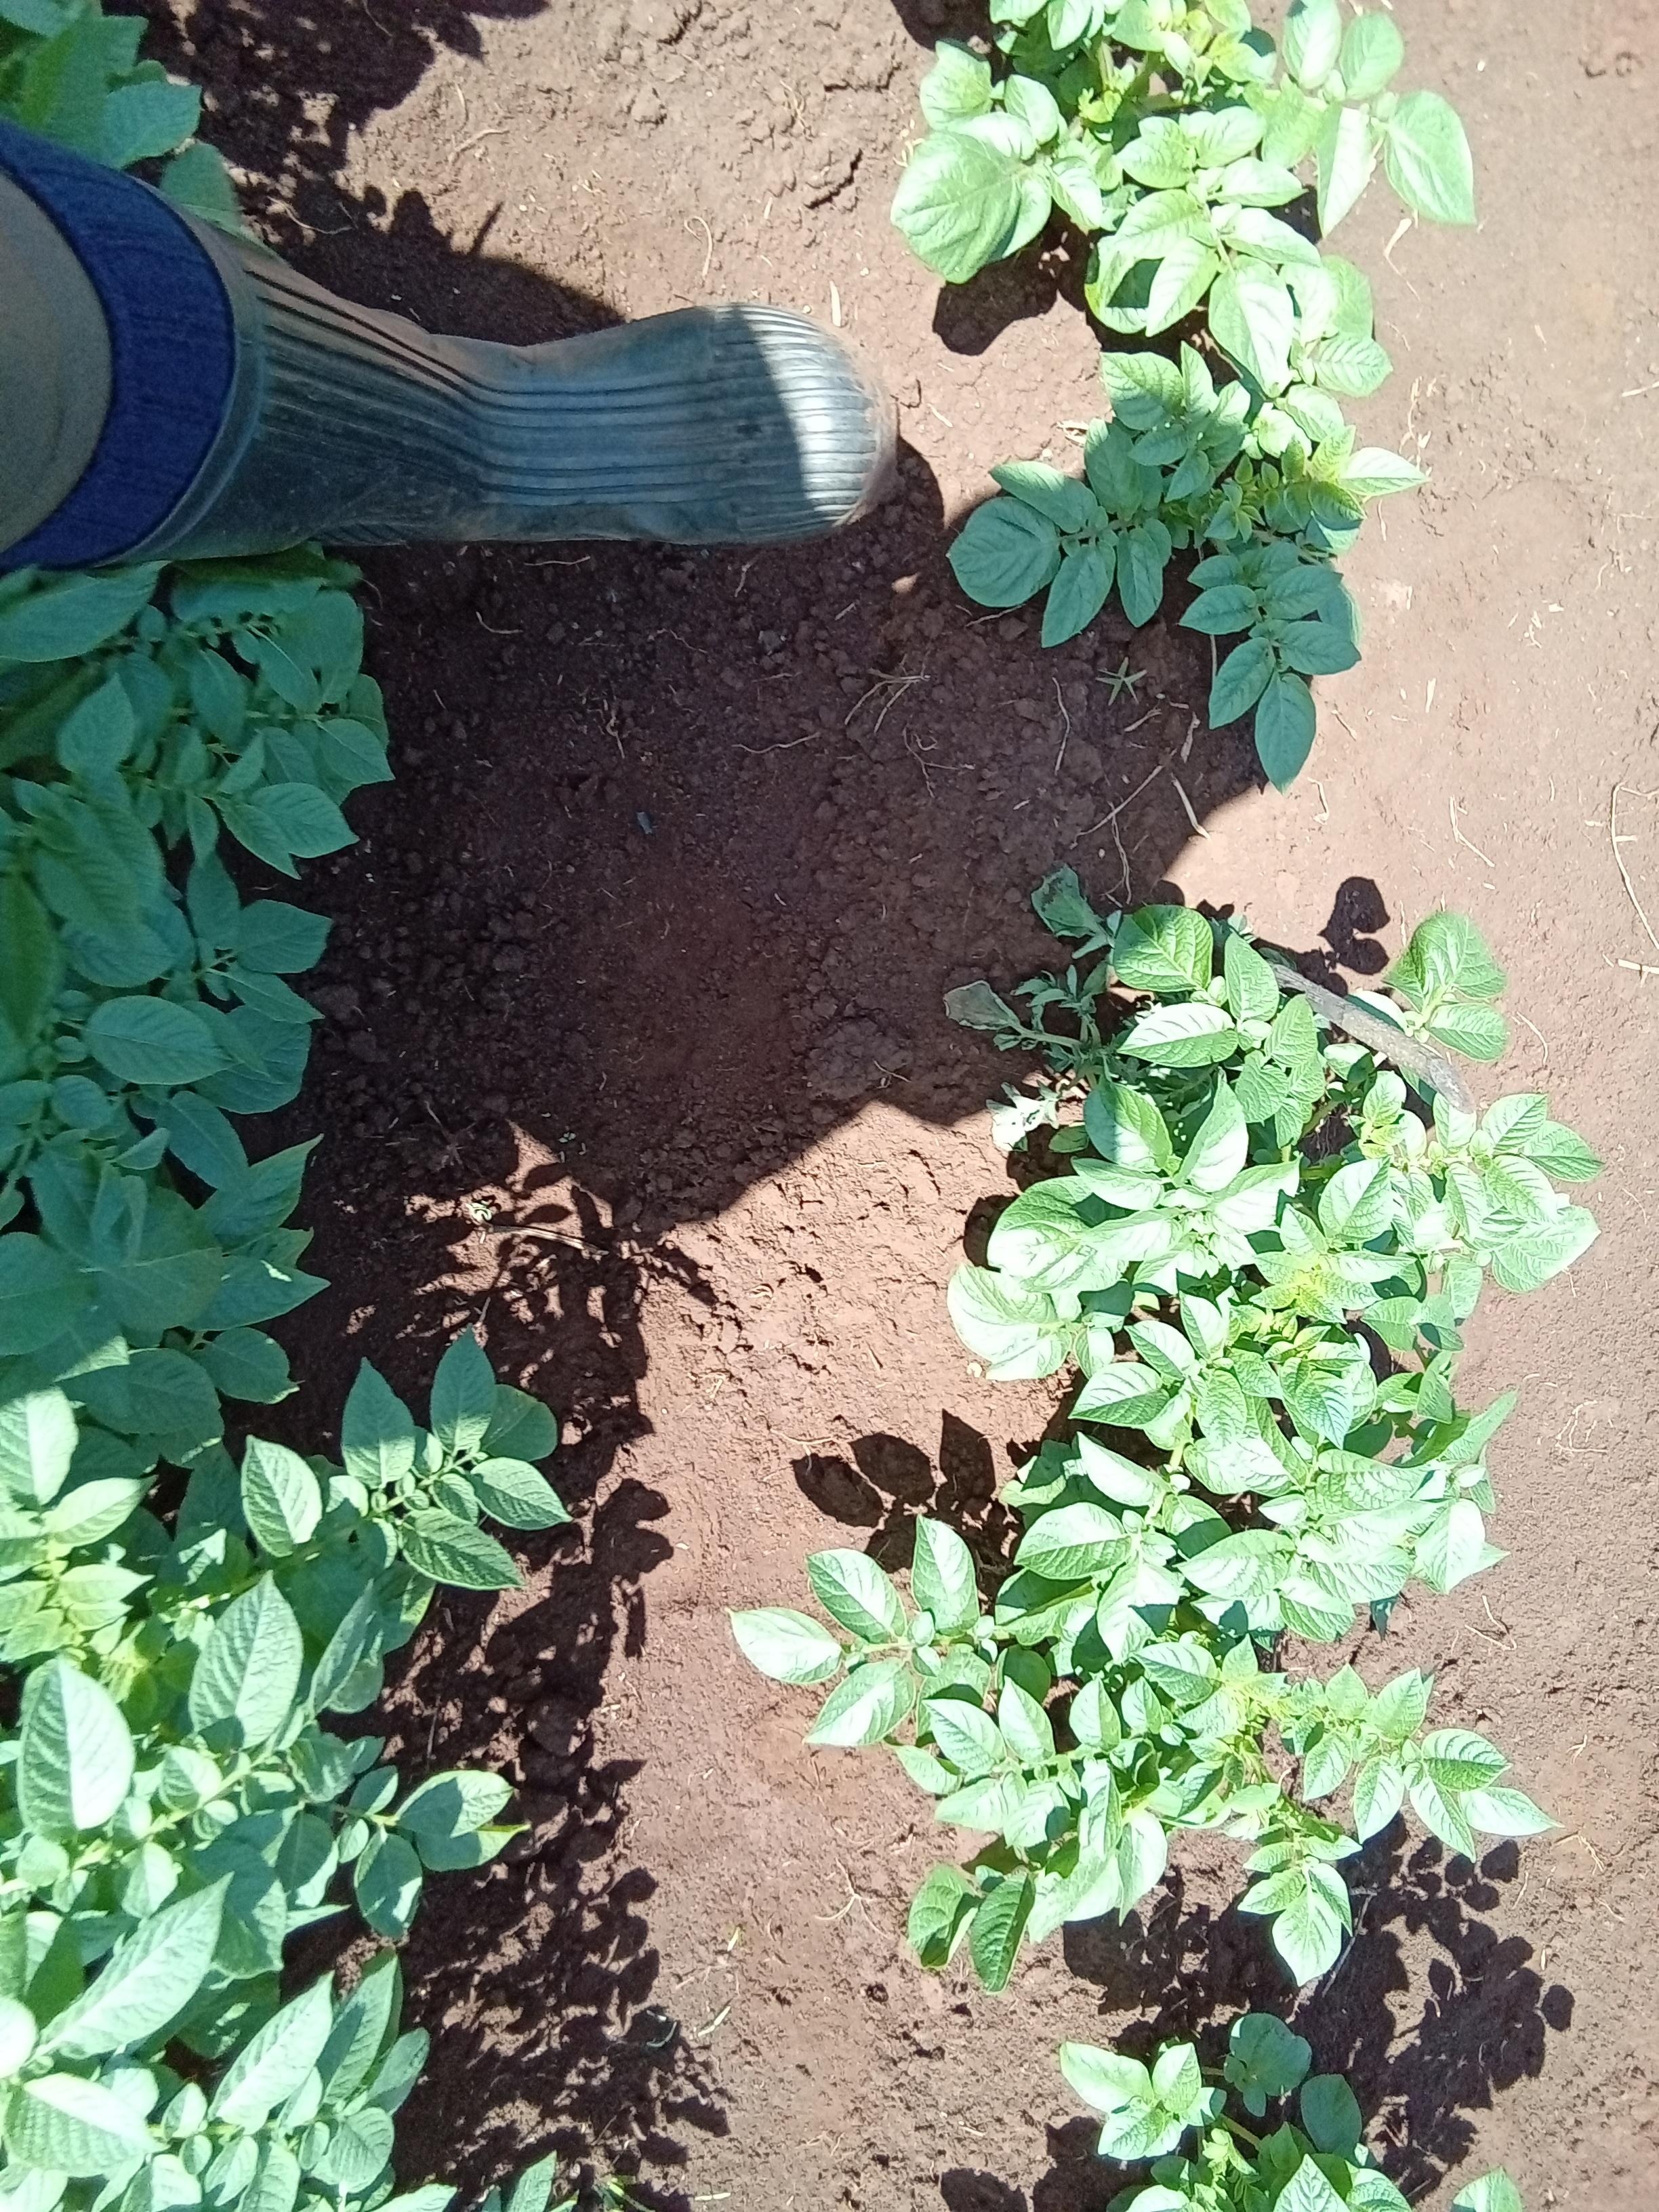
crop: potato
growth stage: vegetative
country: Kenya
